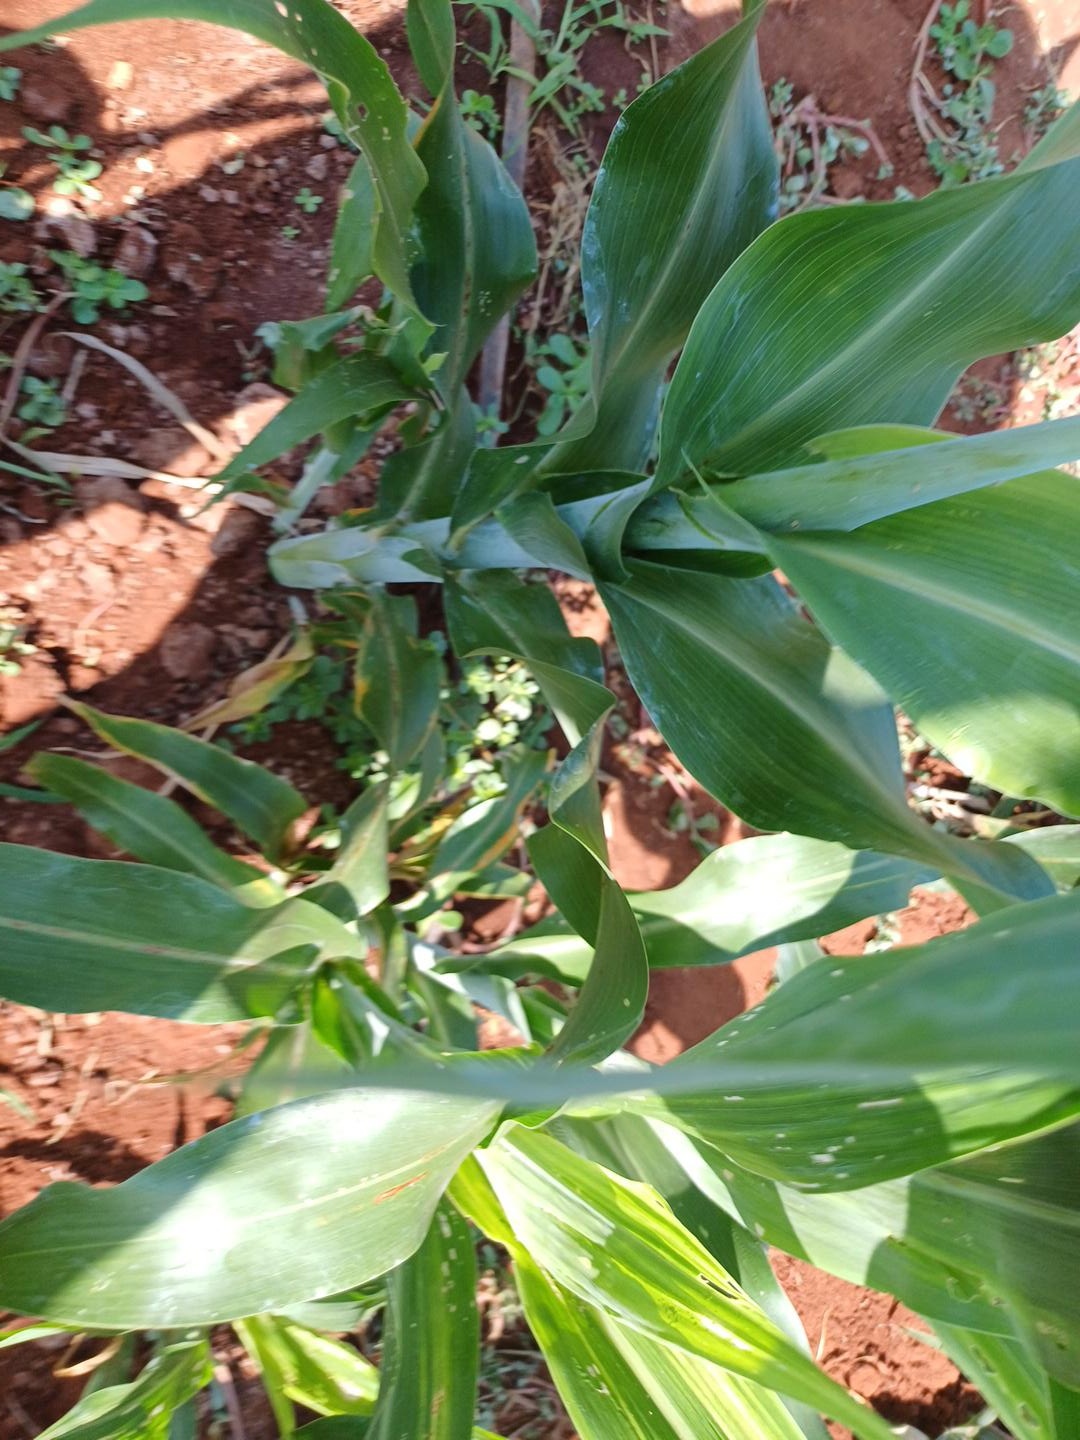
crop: sorghum
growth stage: heading tuber
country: Kenya
